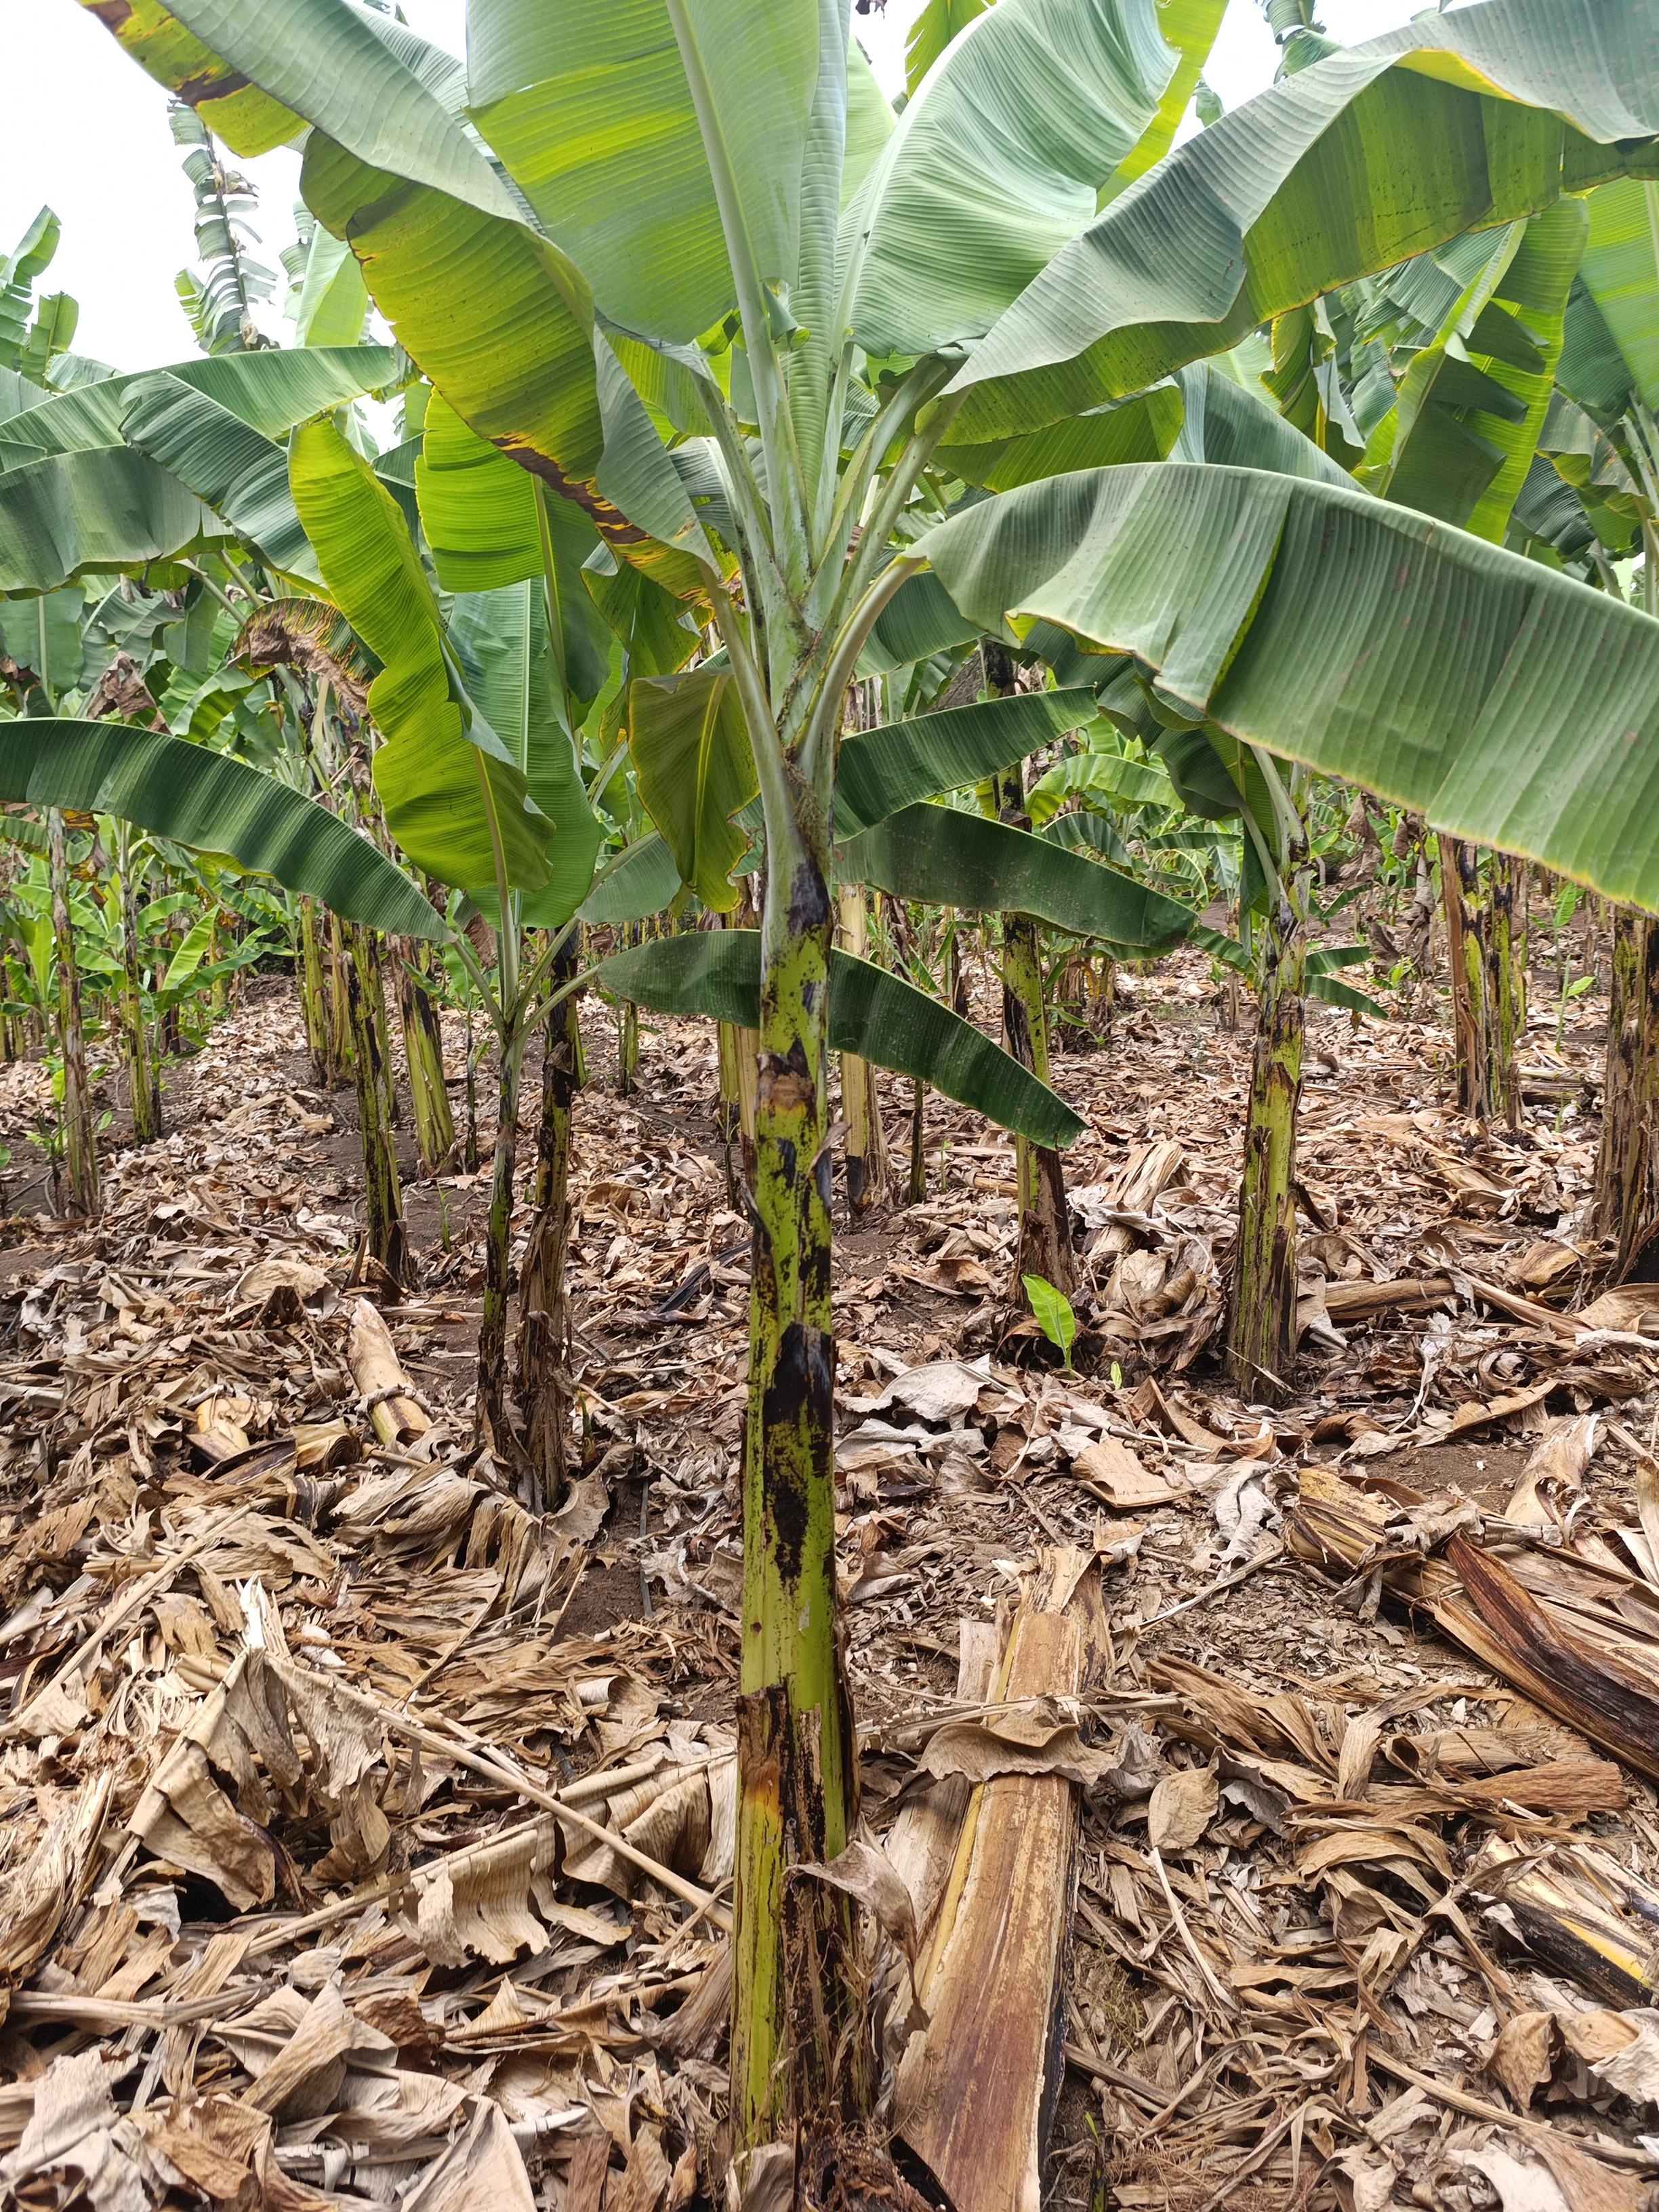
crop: banana
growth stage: vegetative
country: Tanzania
